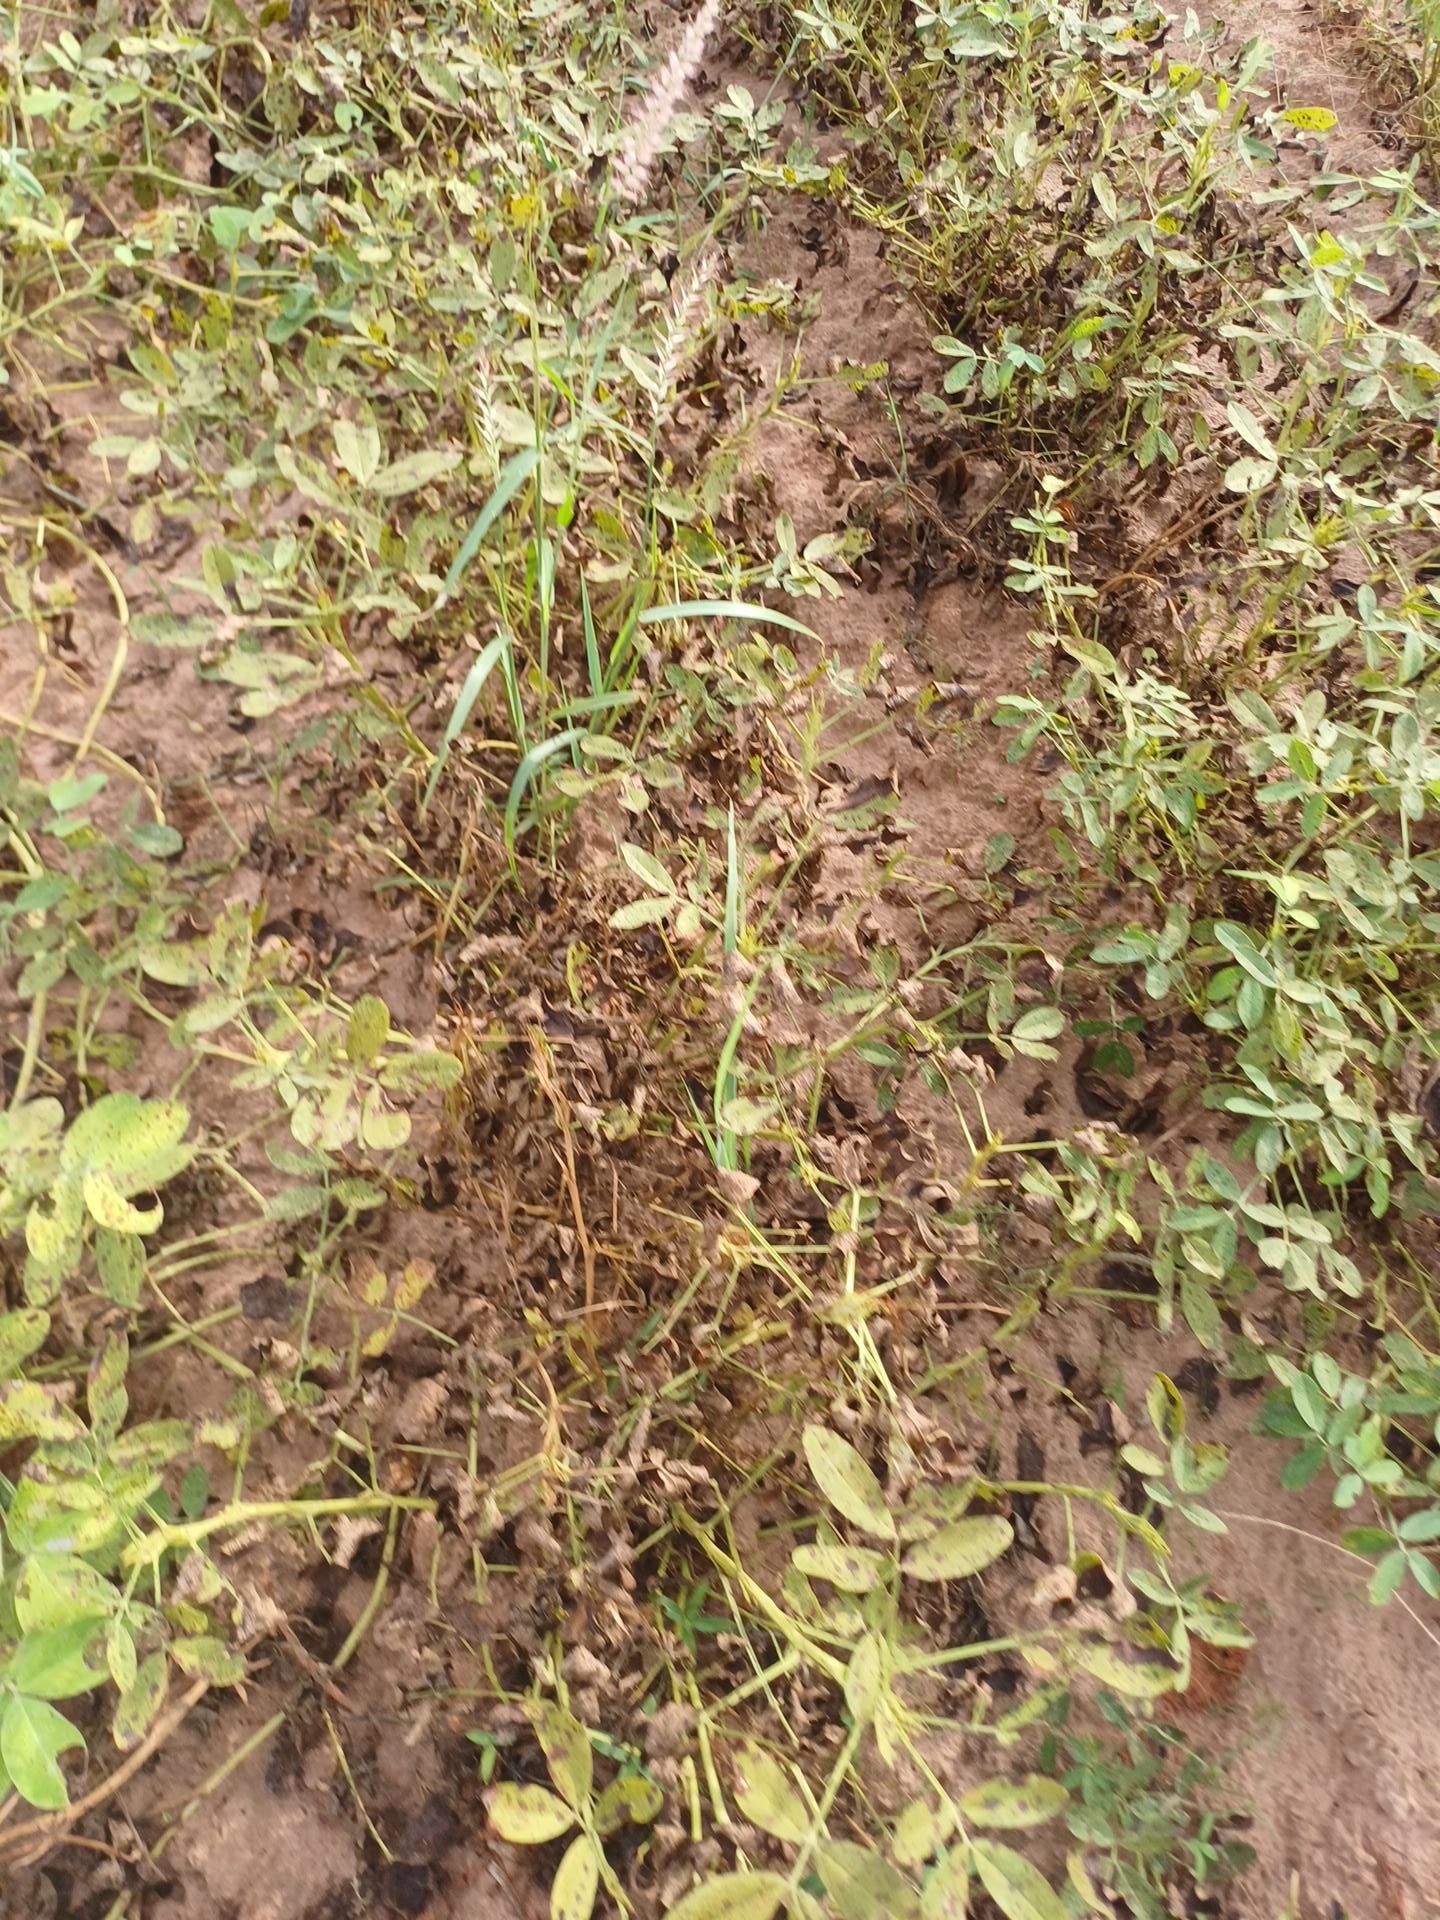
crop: groundnut
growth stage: flowering
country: Senegal
